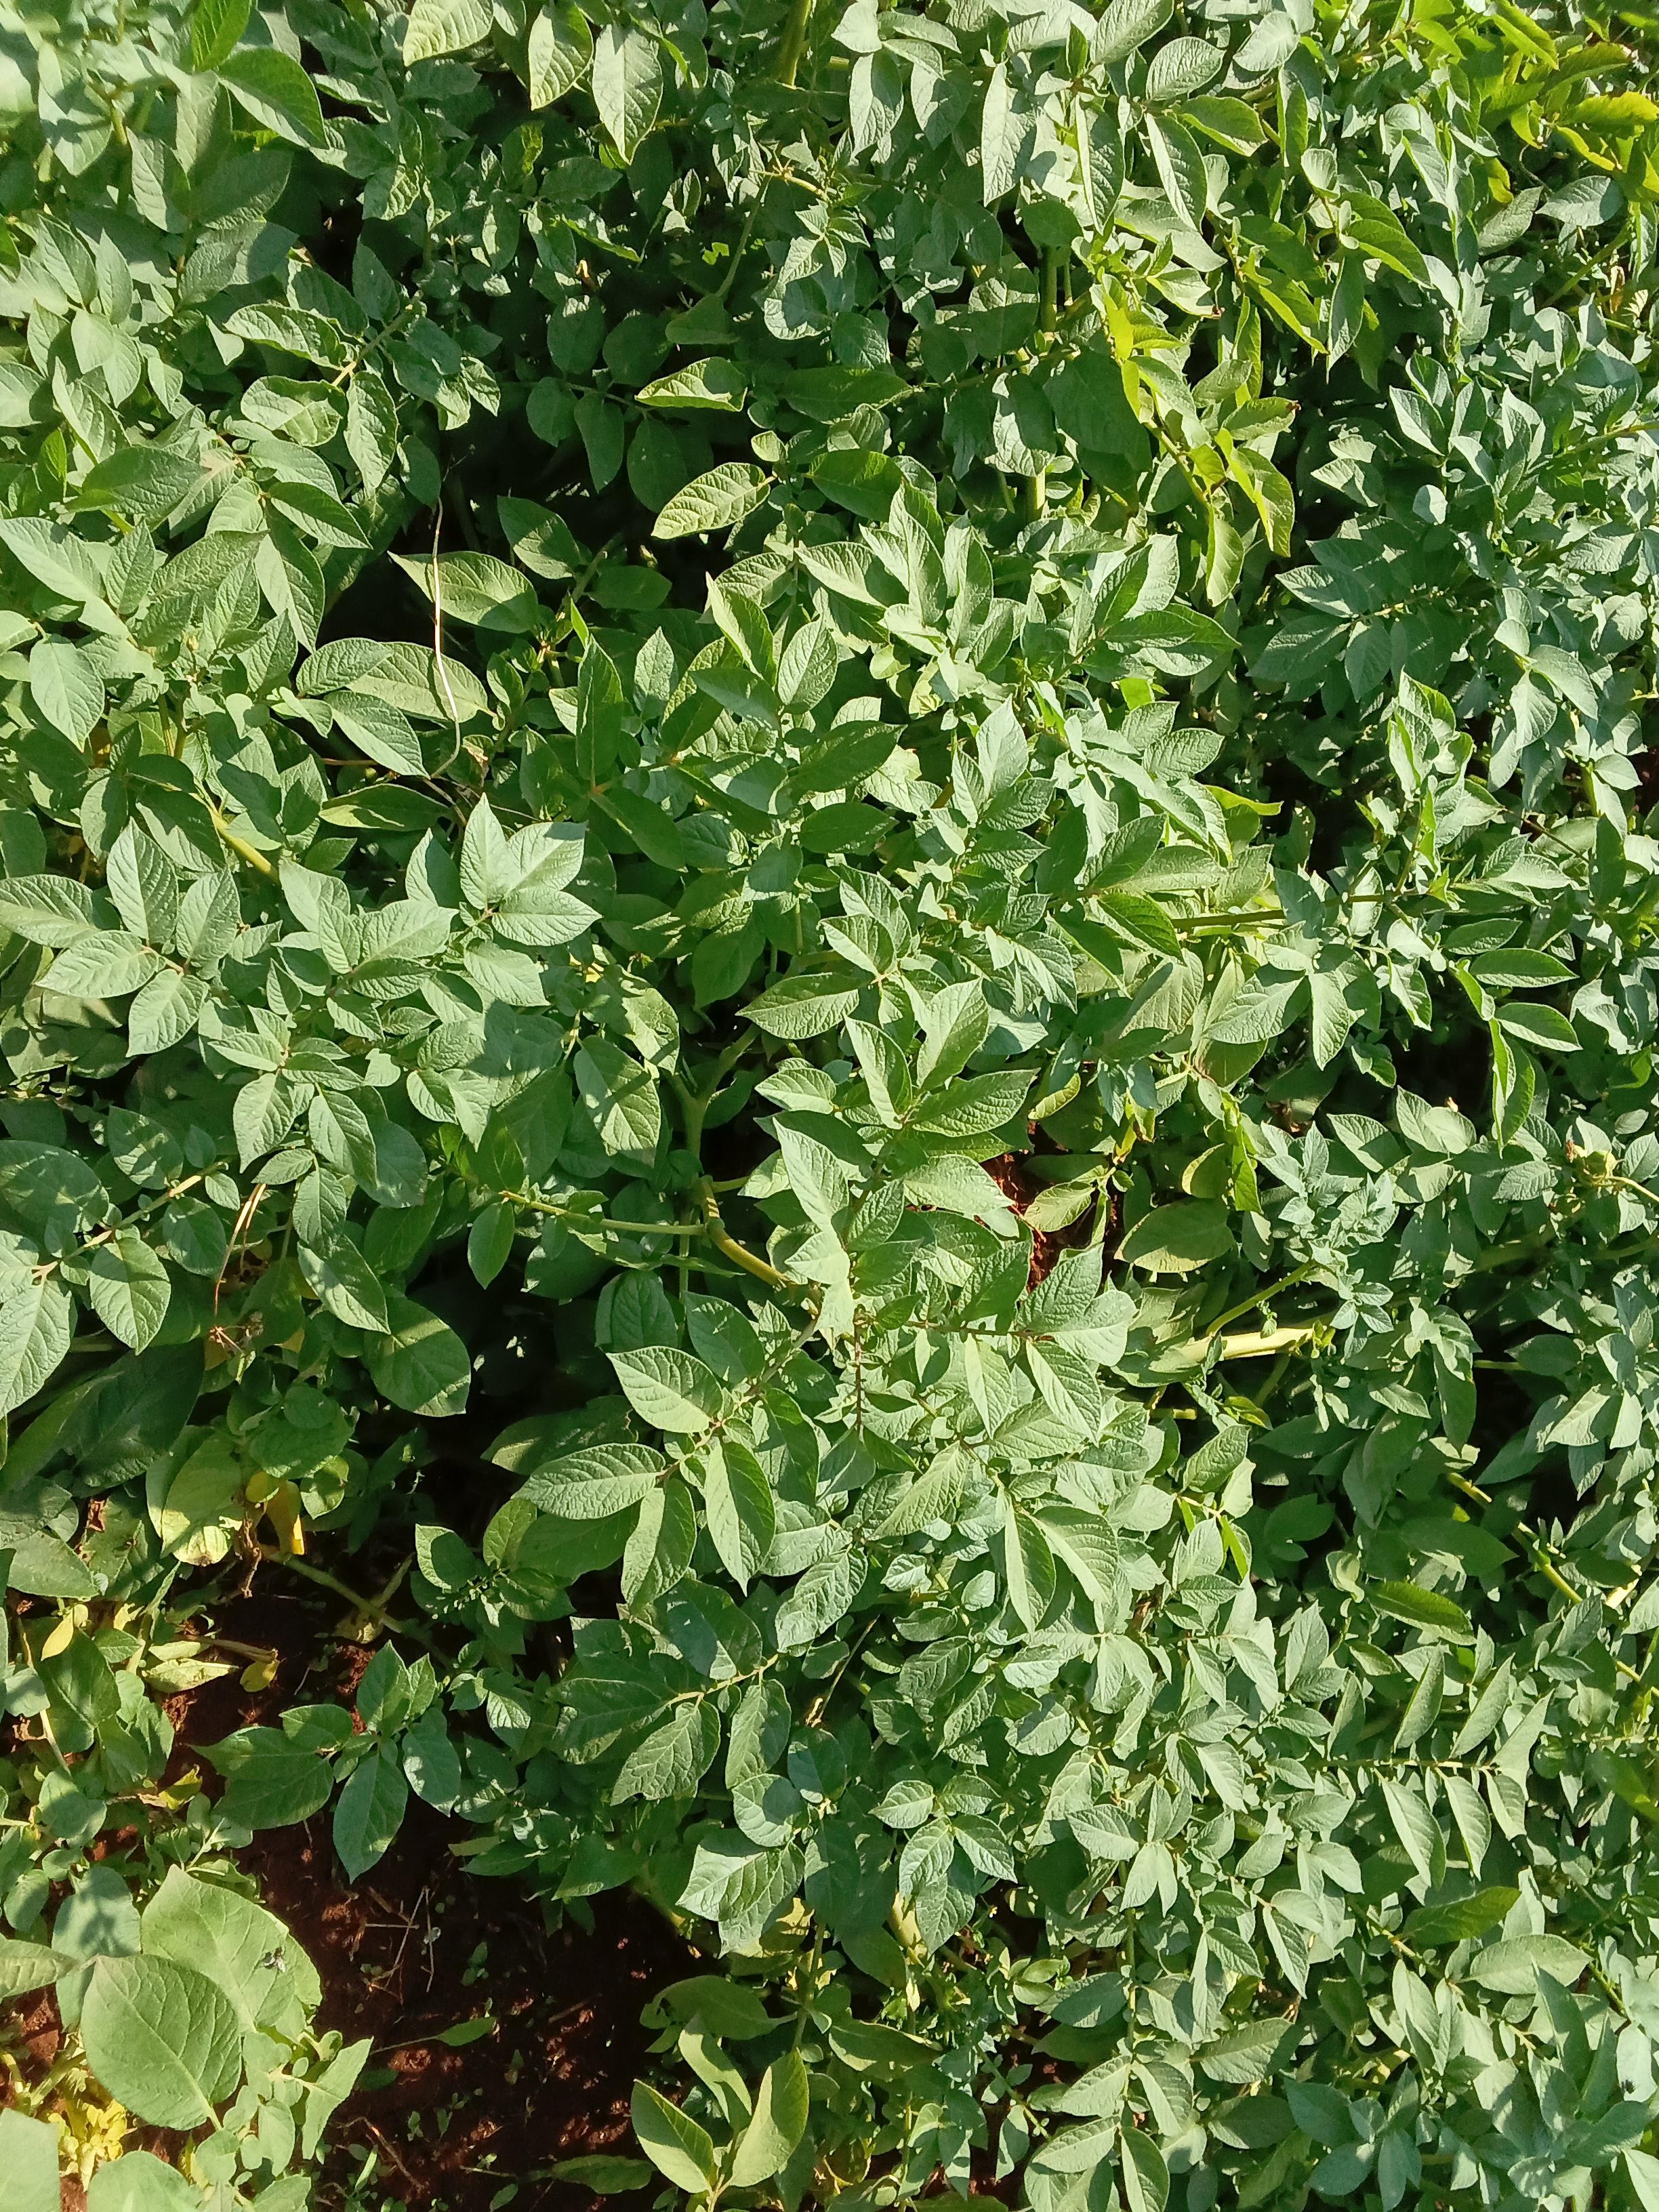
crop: potato
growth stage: maturity
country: Kenya
